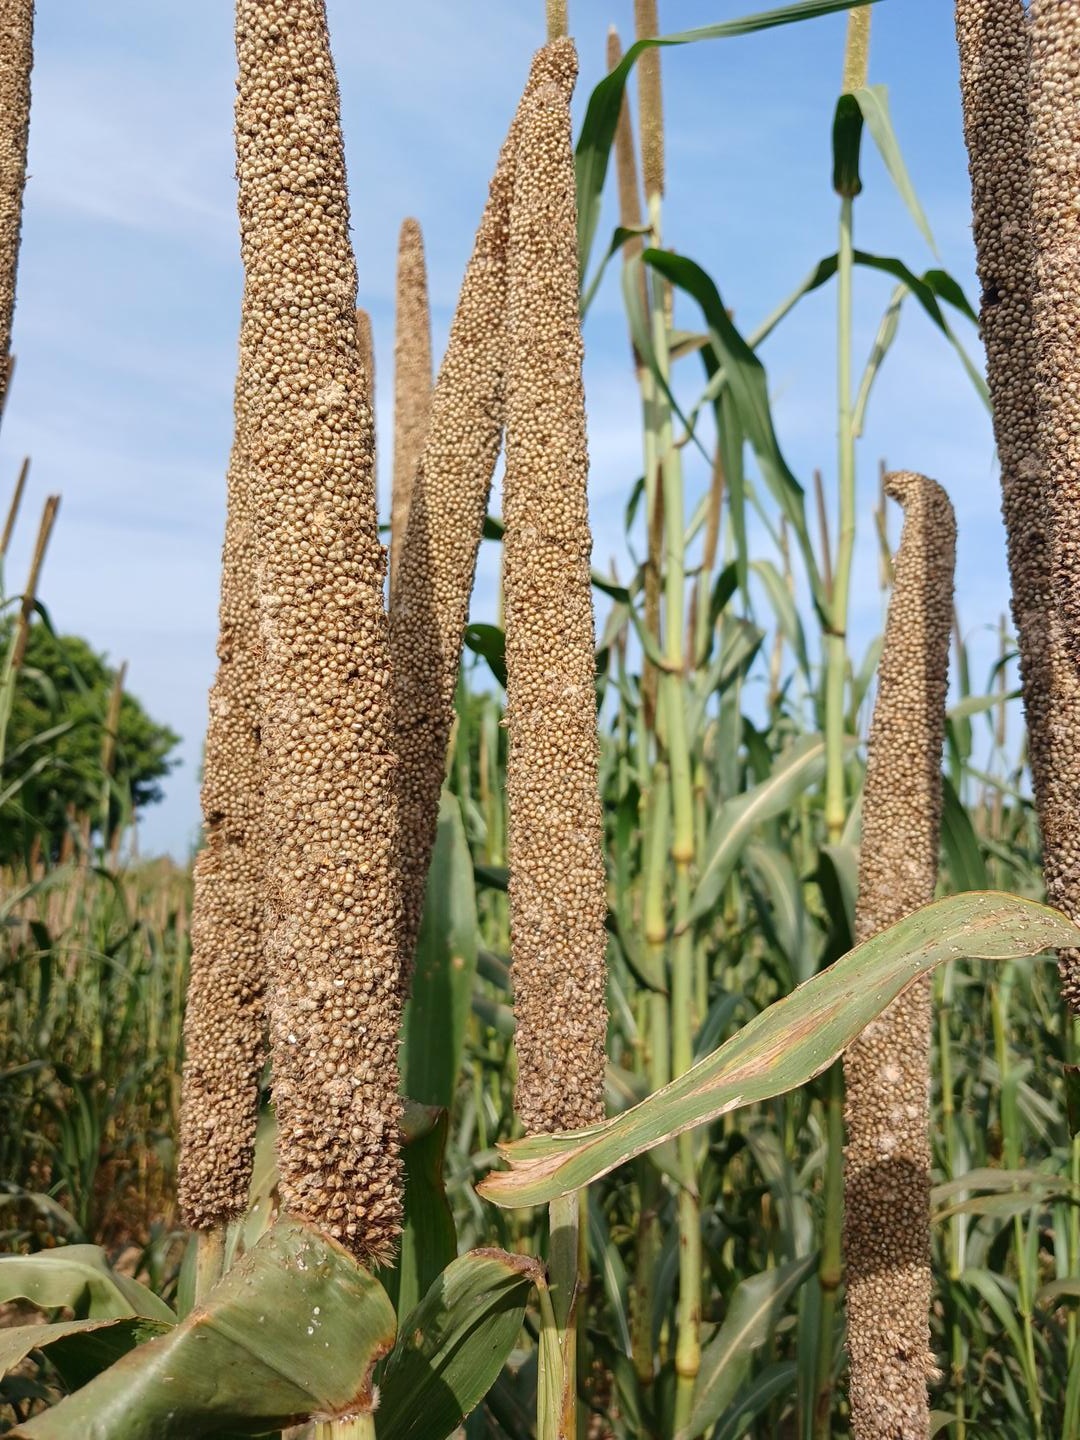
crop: pearl millet
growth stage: maturity
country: Senegal
